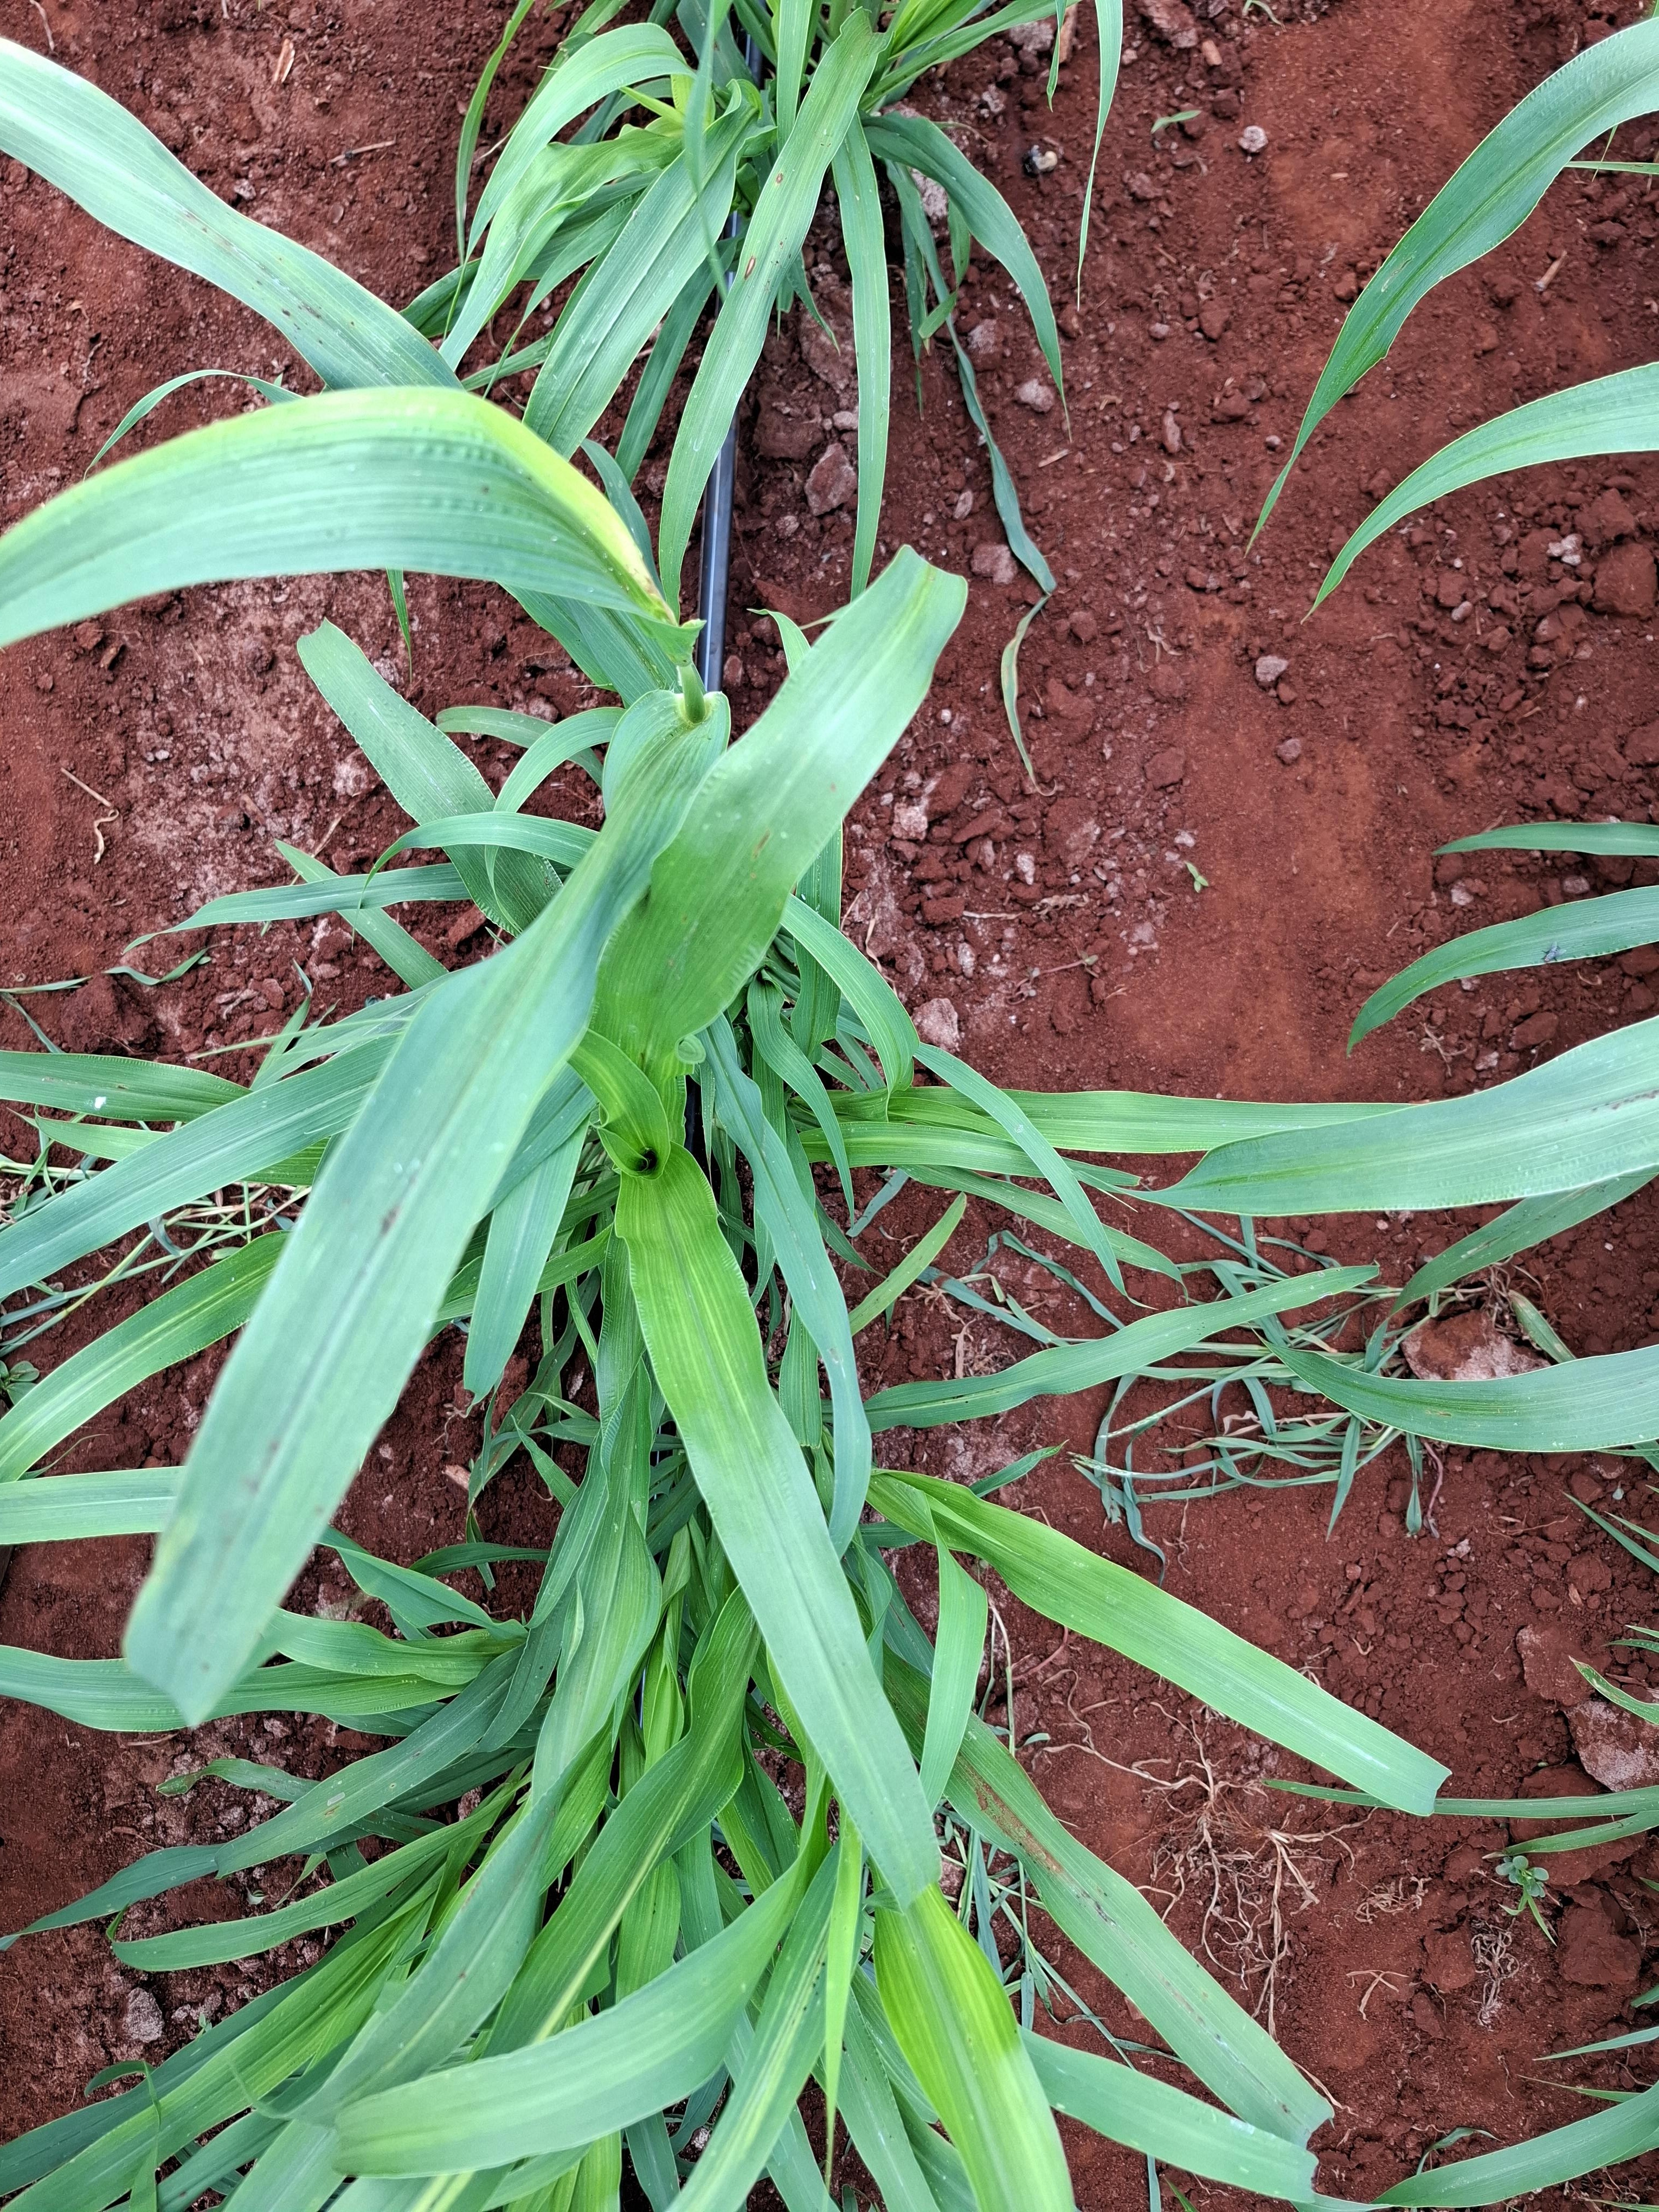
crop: pearl millet
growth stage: elongation stem
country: Kenya
